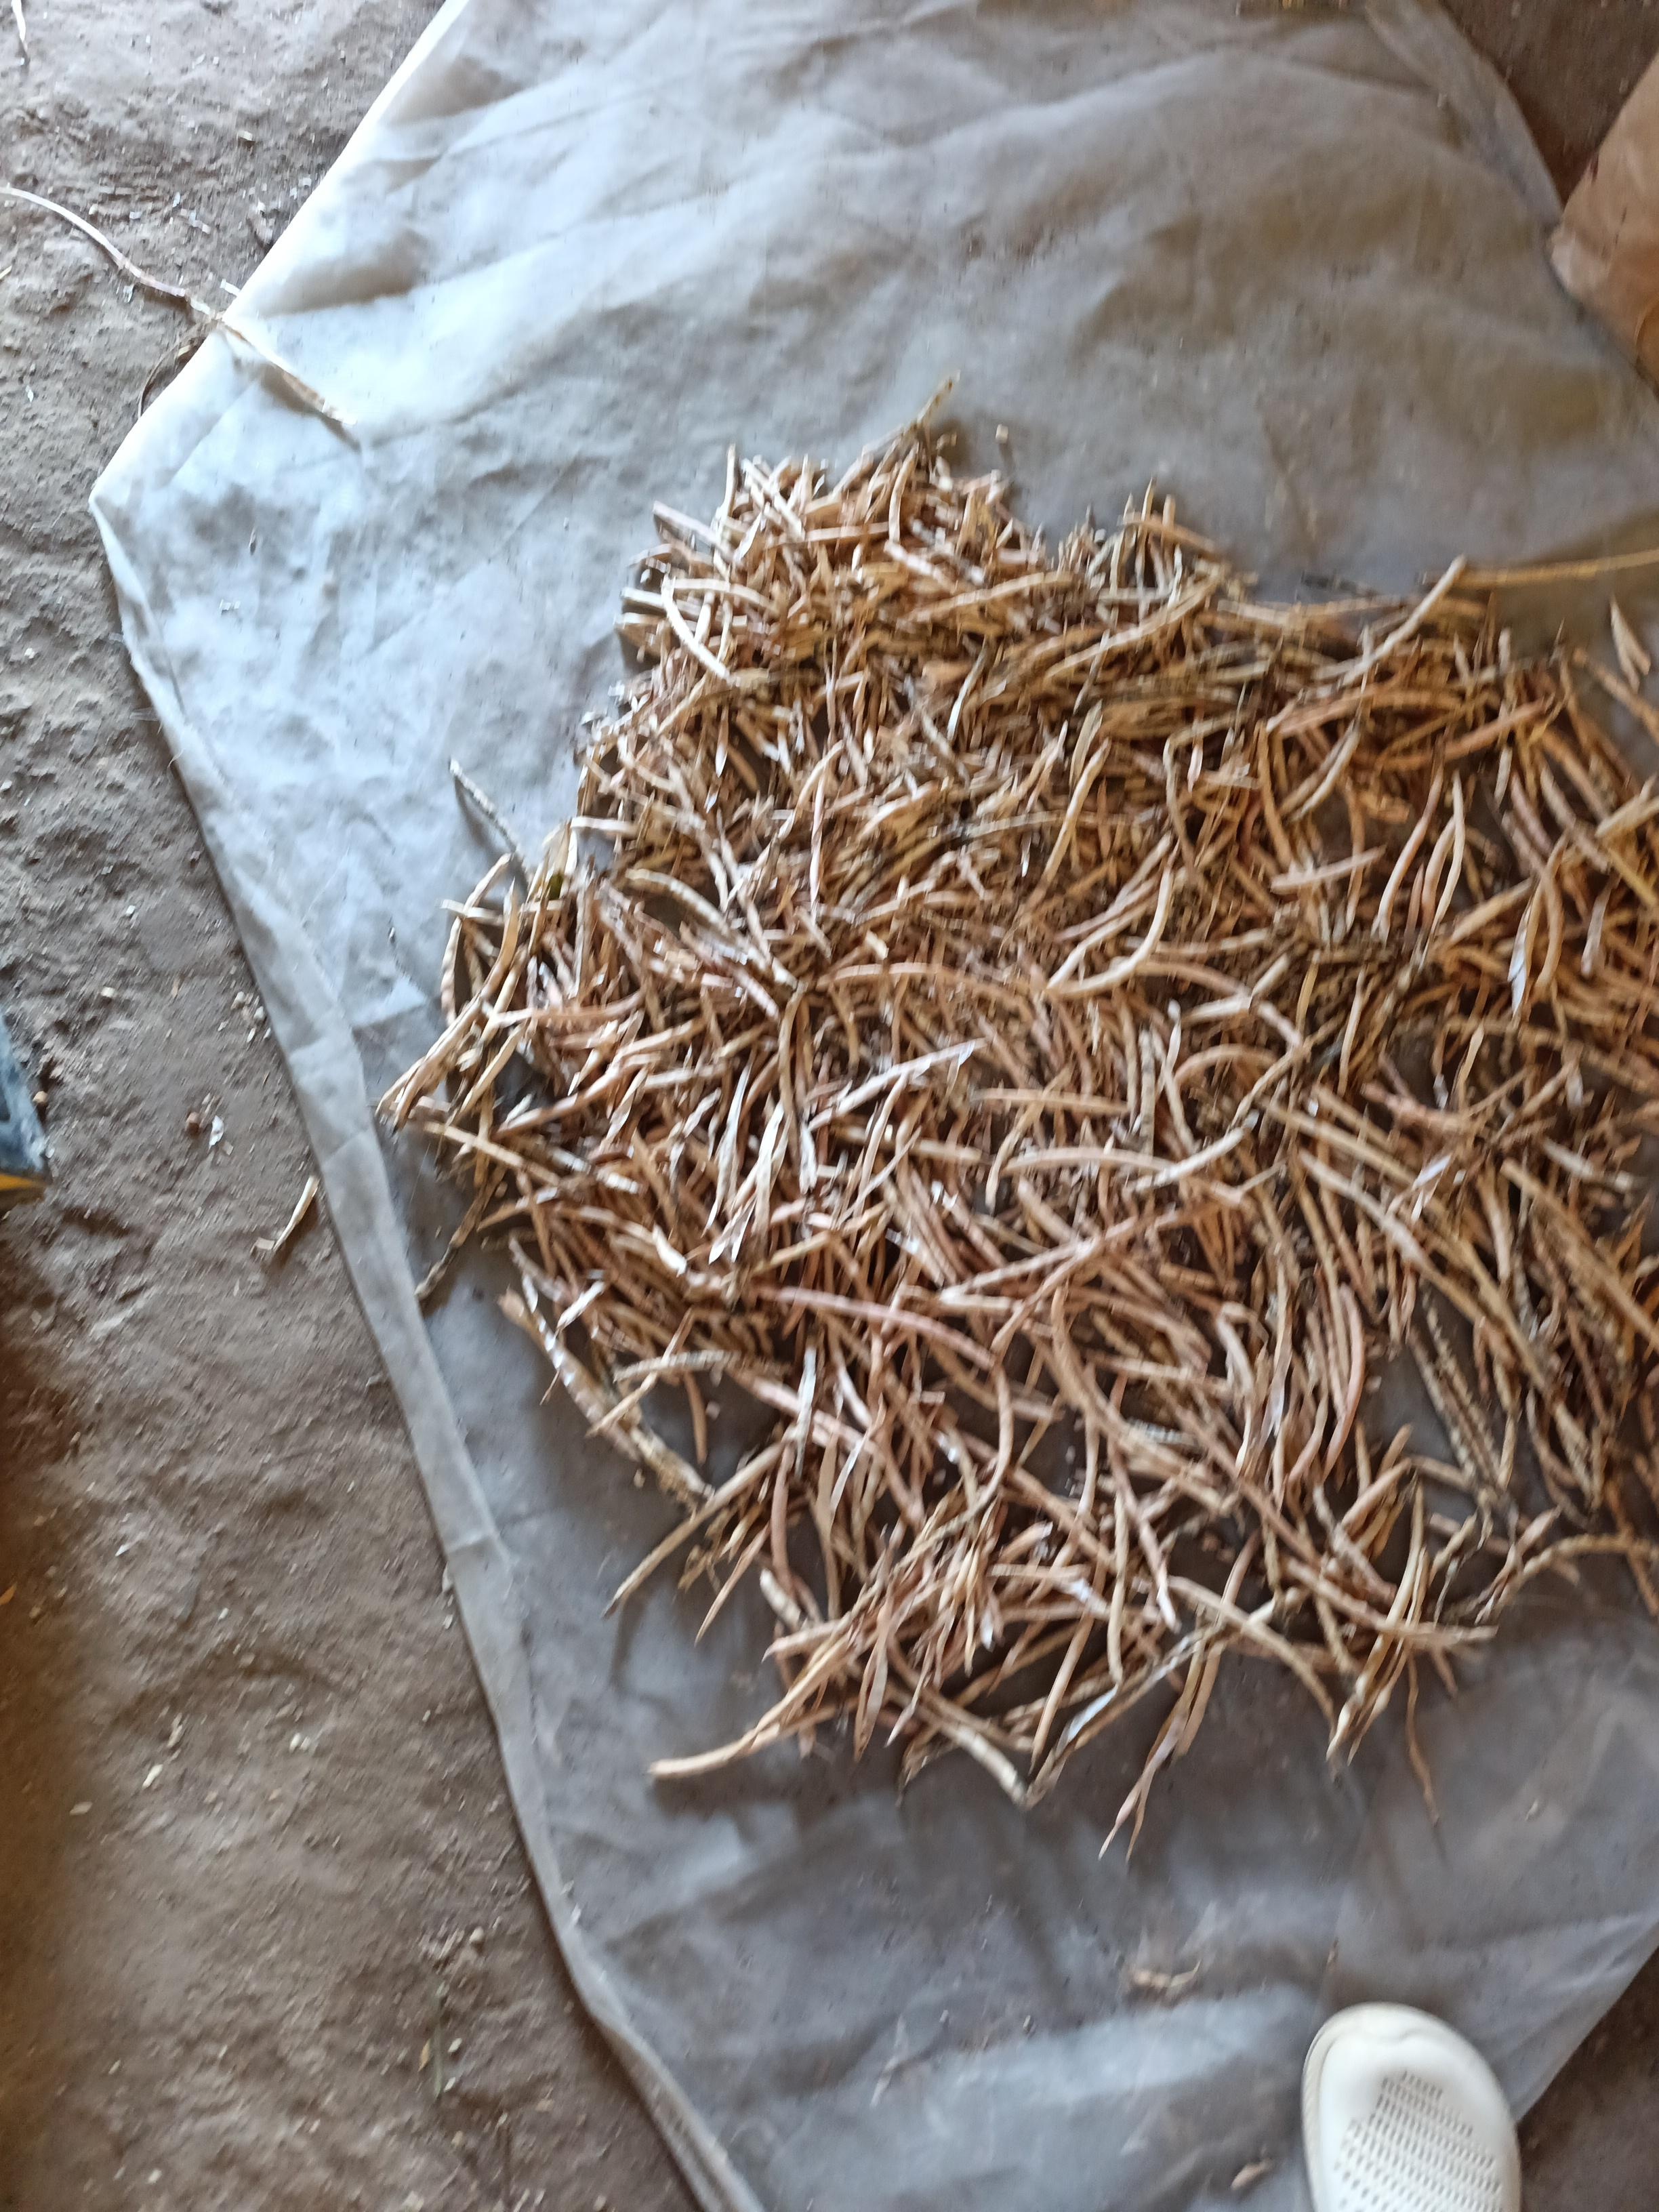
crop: cowpea
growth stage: harvest
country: Nigeria
